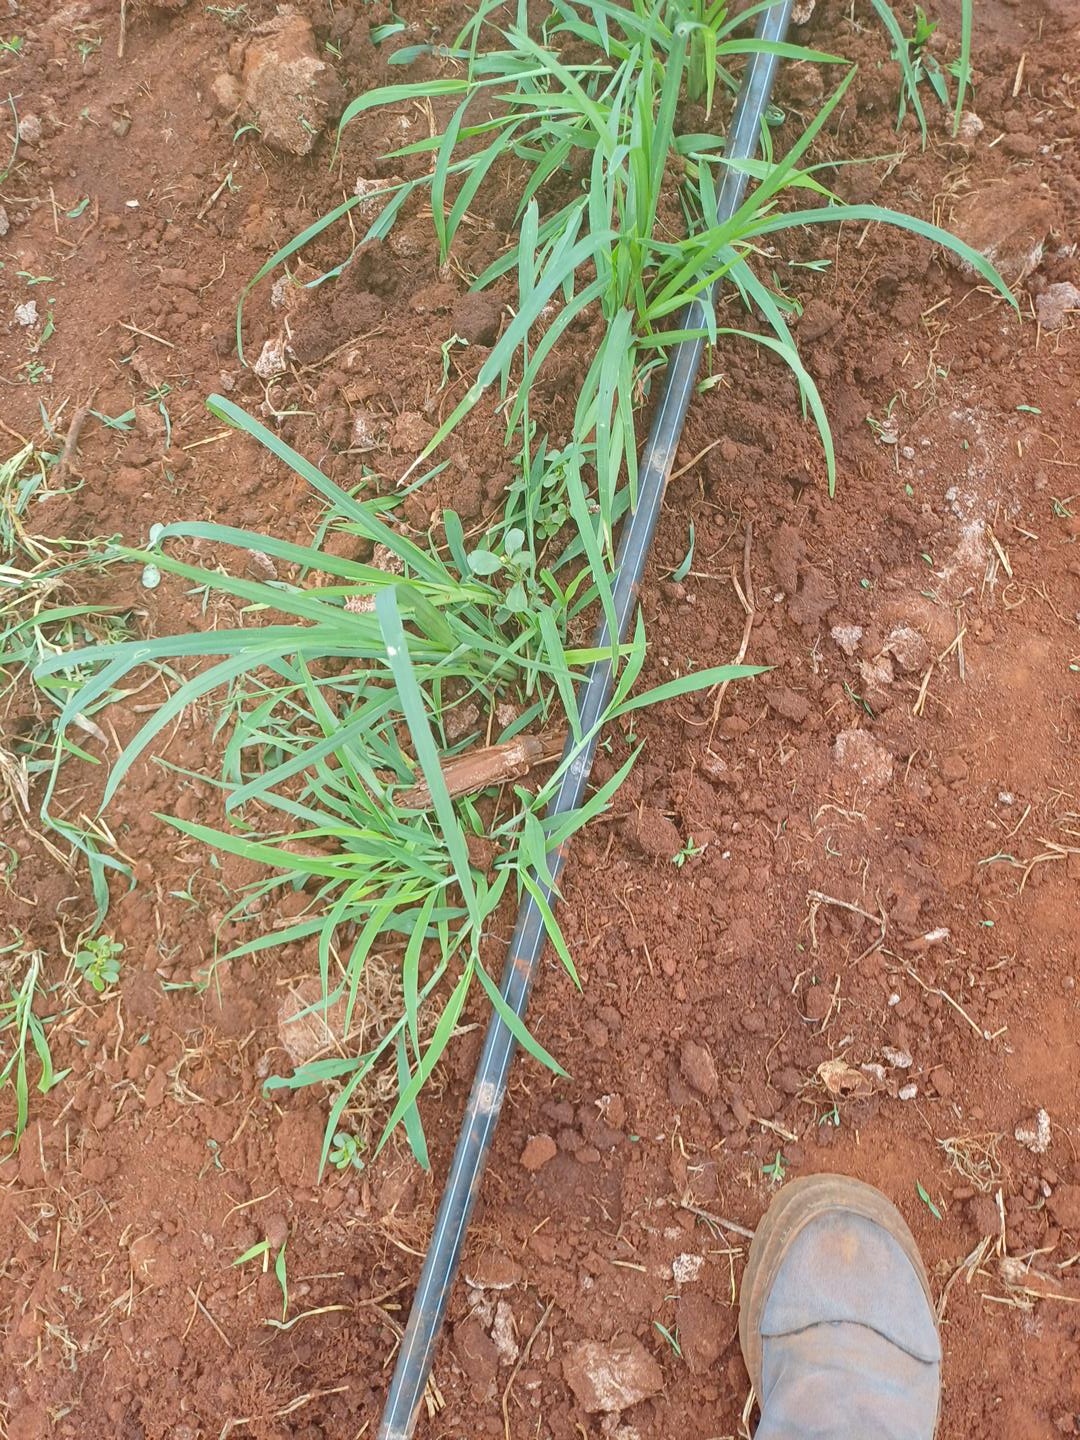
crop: finger millet
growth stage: vegetative
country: Kenya
